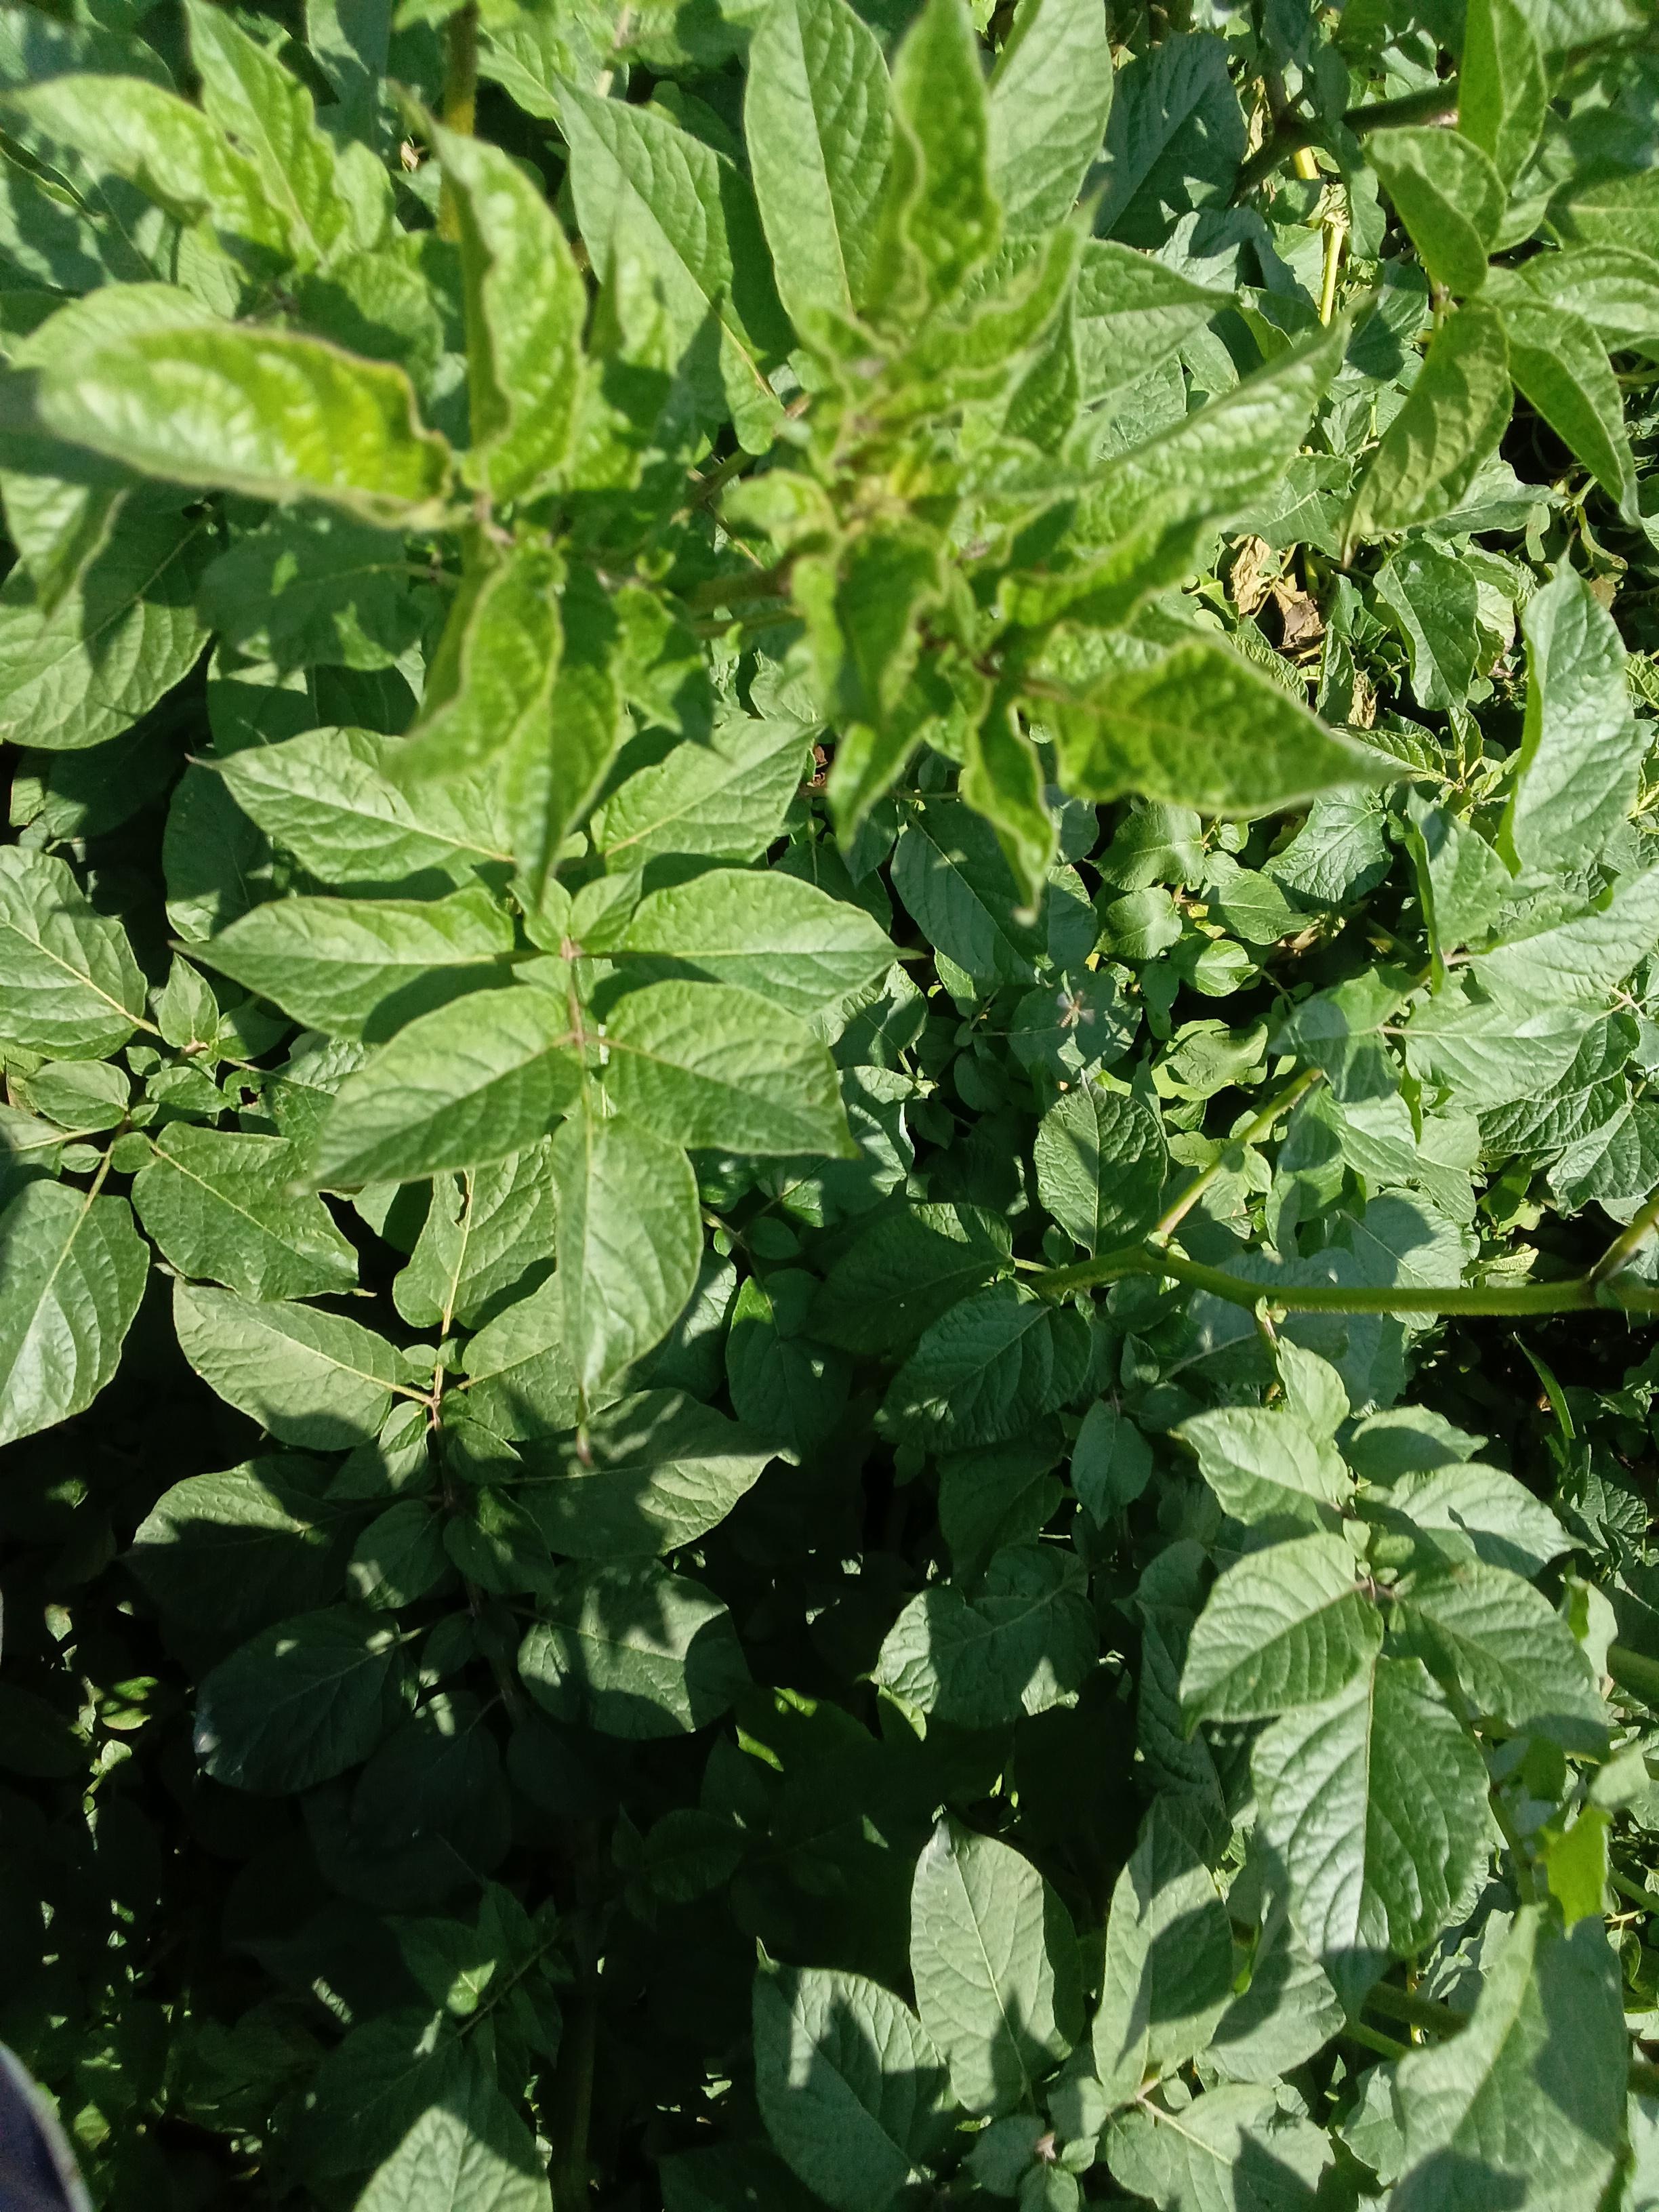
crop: potato
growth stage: vegetative
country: Kenya
